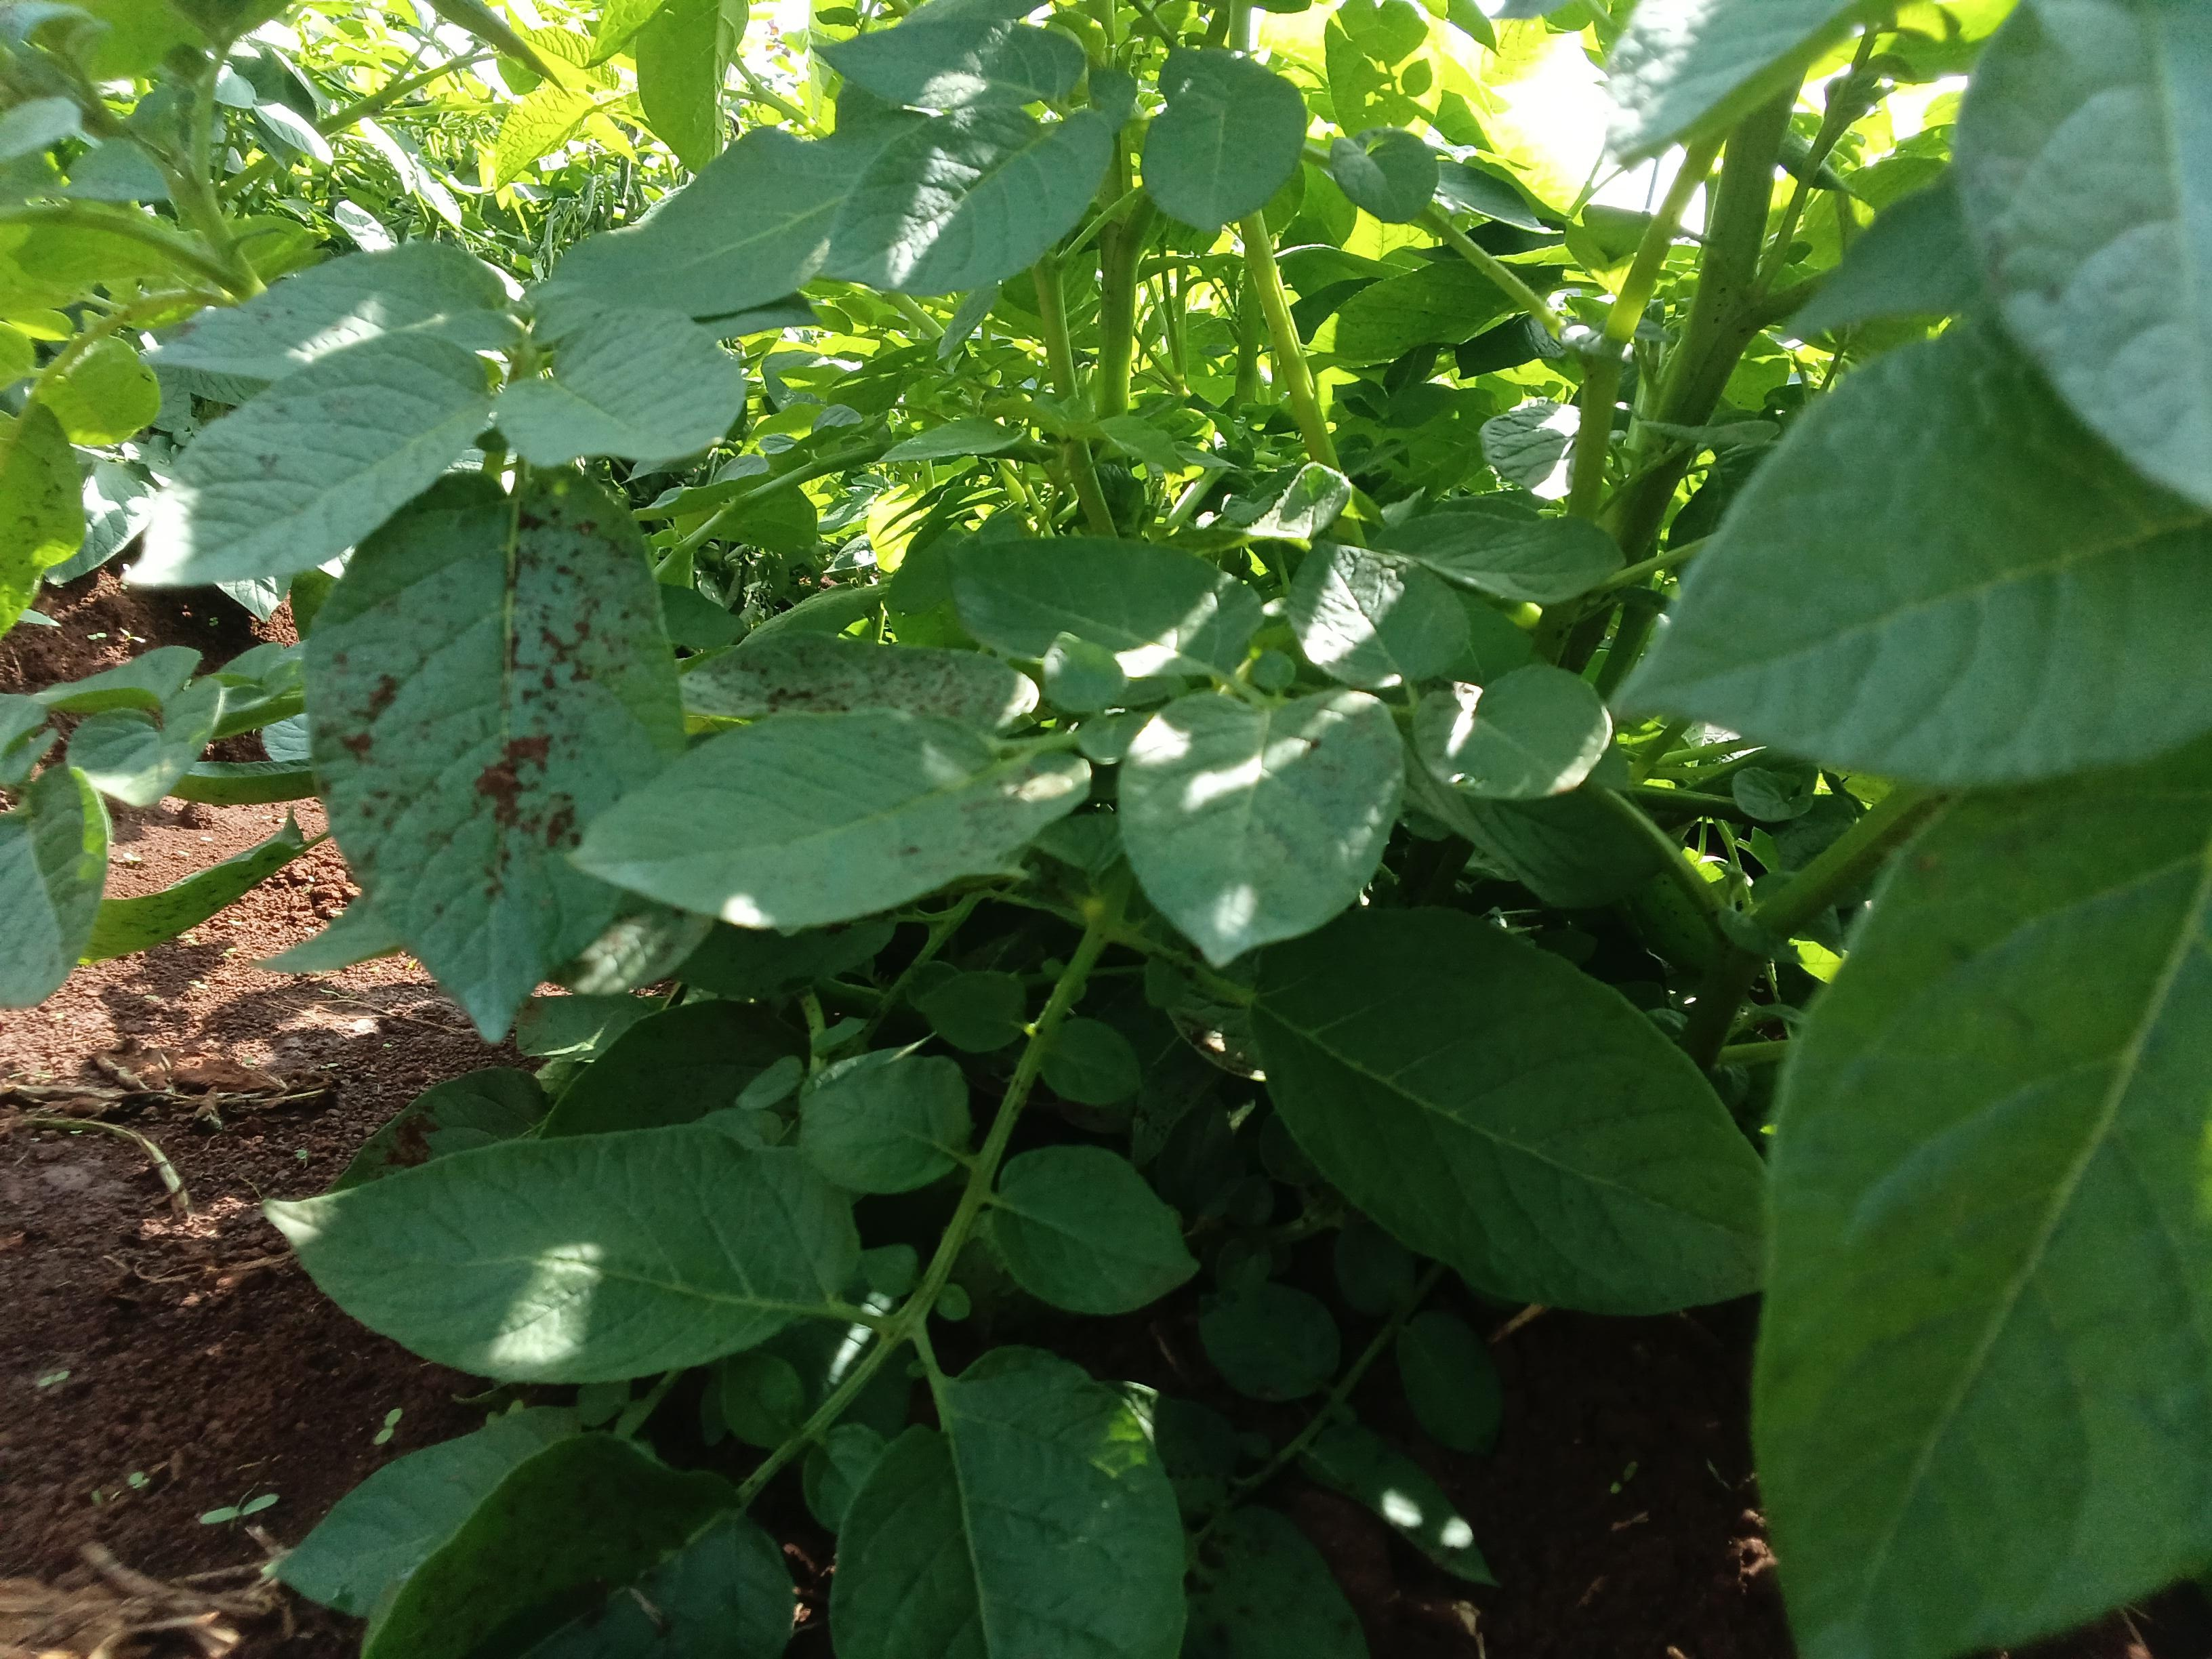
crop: potato
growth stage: flowering
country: Kenya
